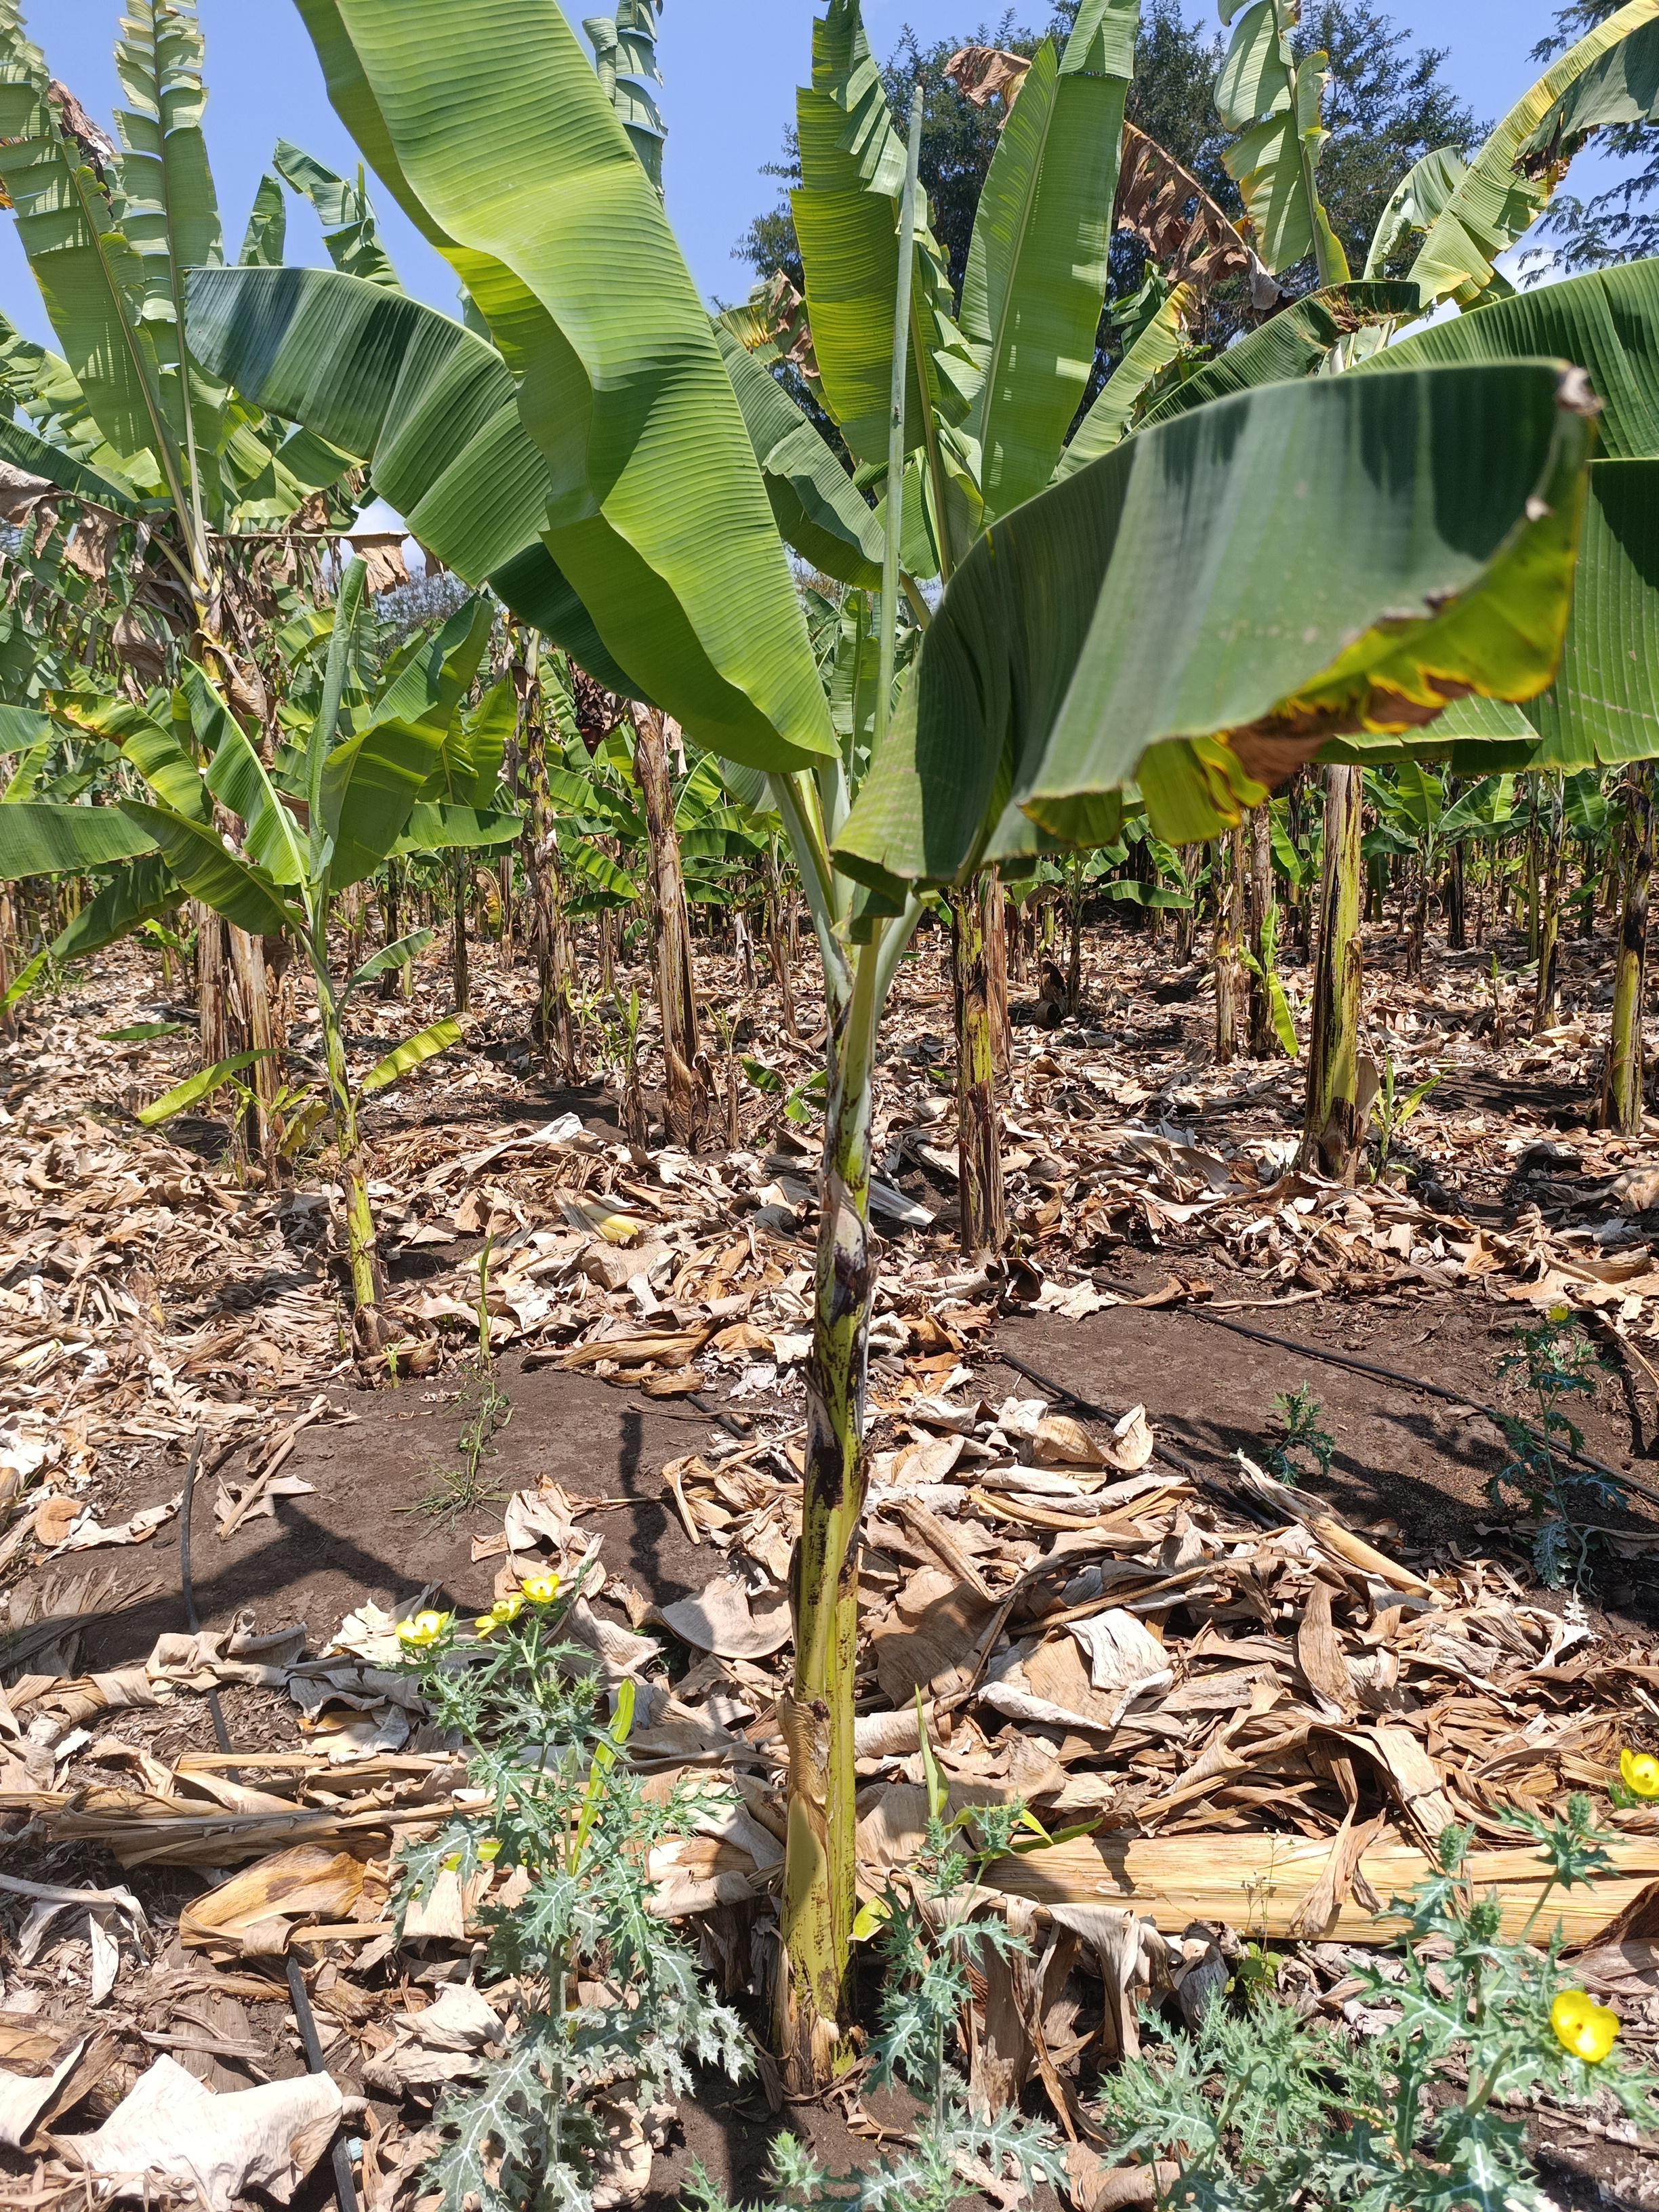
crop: banana
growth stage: vegetative
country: Tanzania
